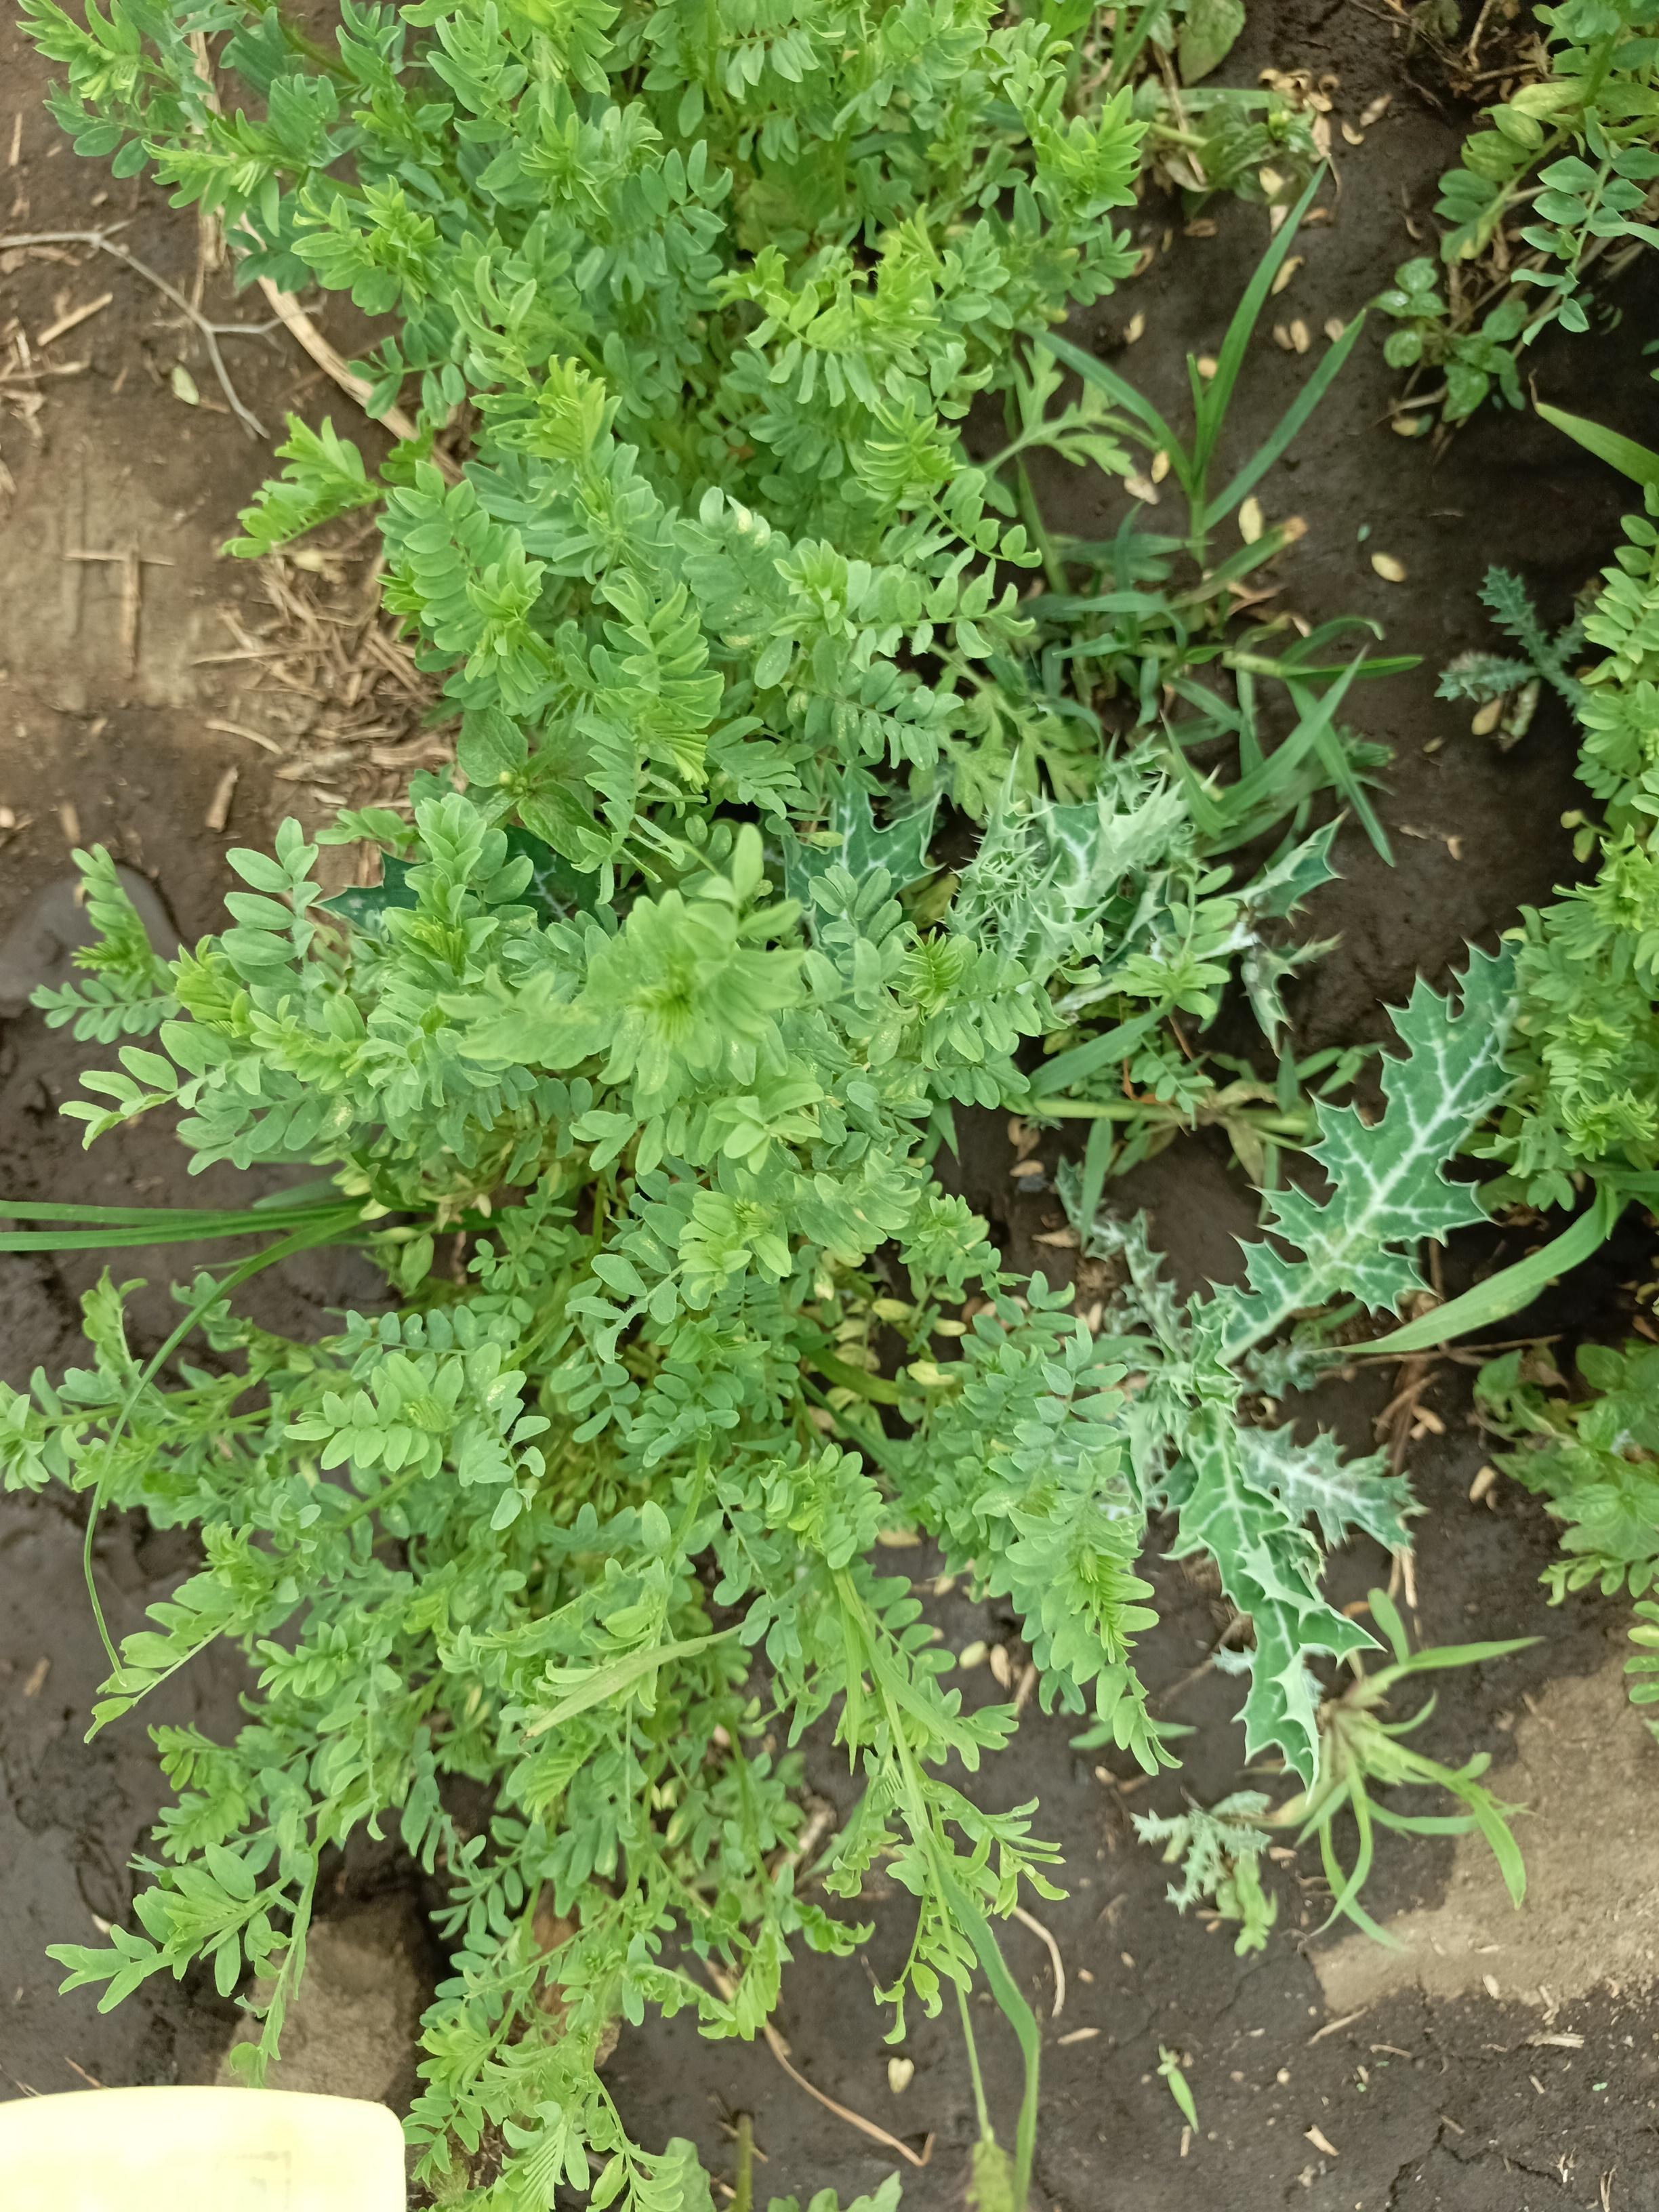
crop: lentil
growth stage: vegetative
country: Tanzania
